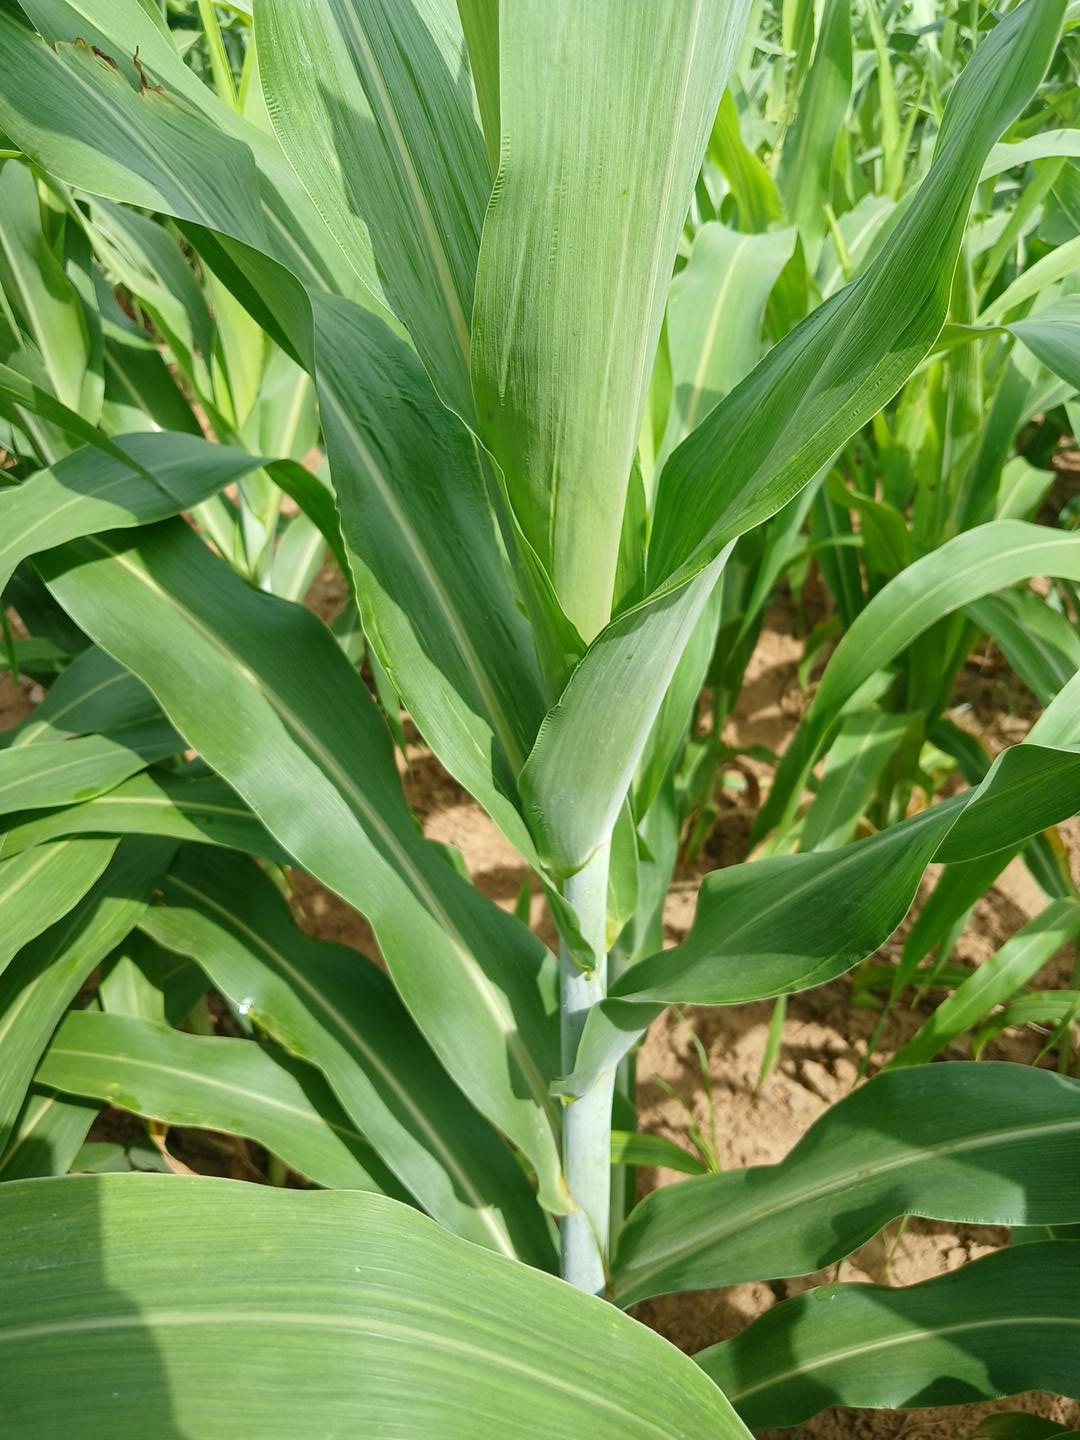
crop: sorghum
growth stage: vegetative
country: Senegal
